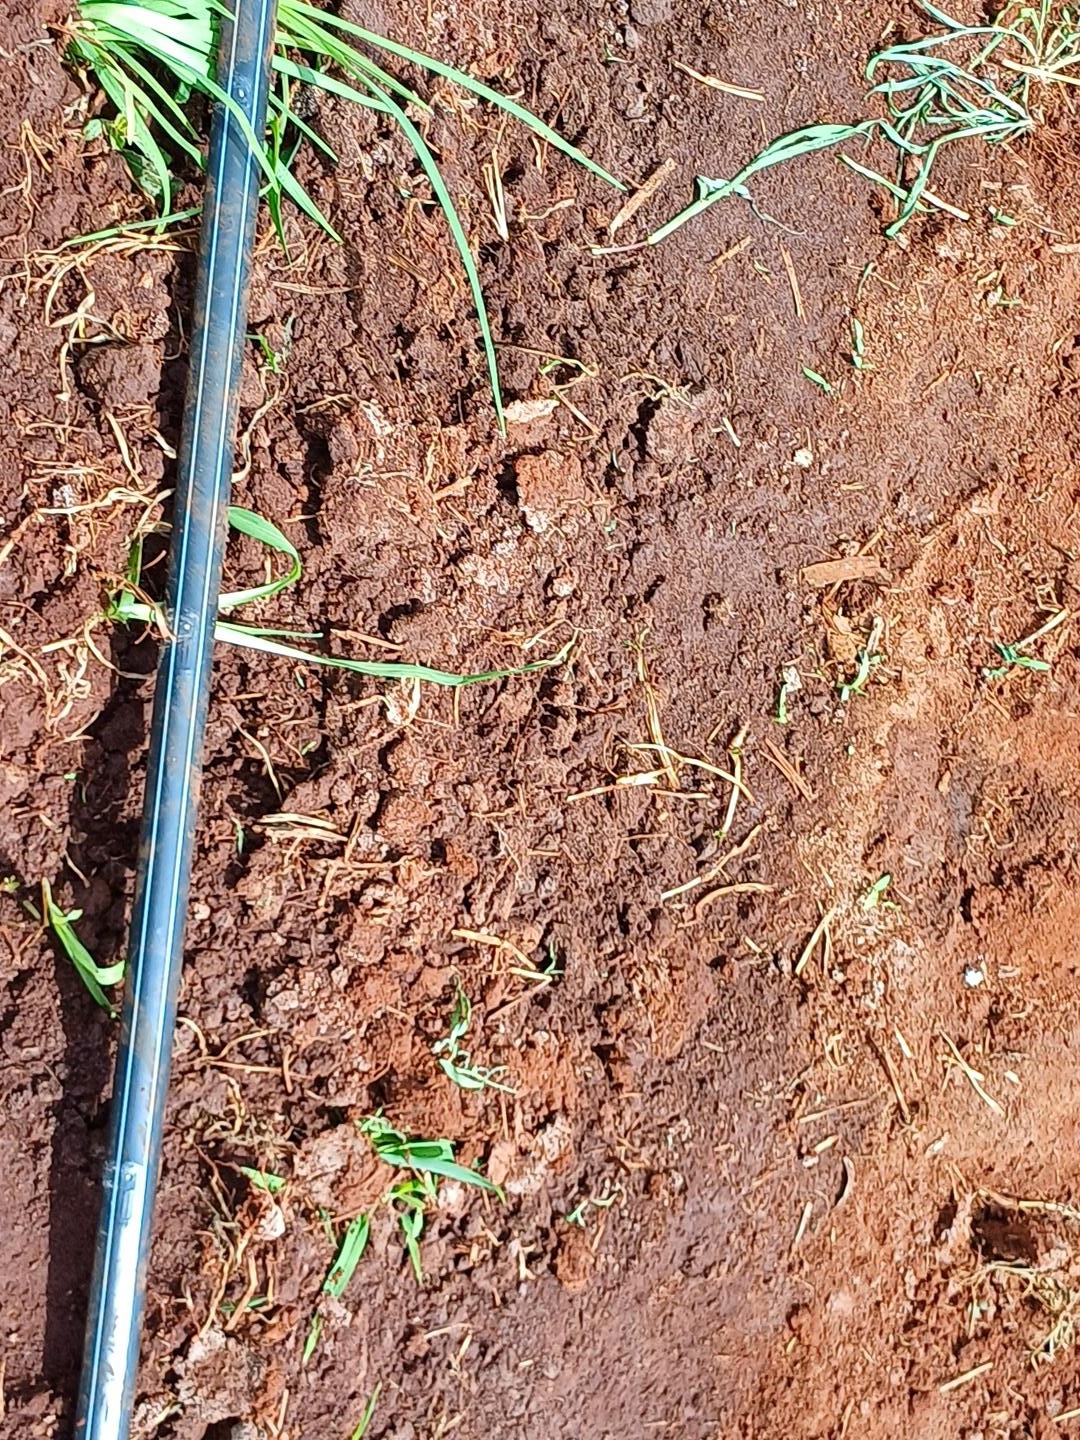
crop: finger millet
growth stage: vegetative
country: Kenya
